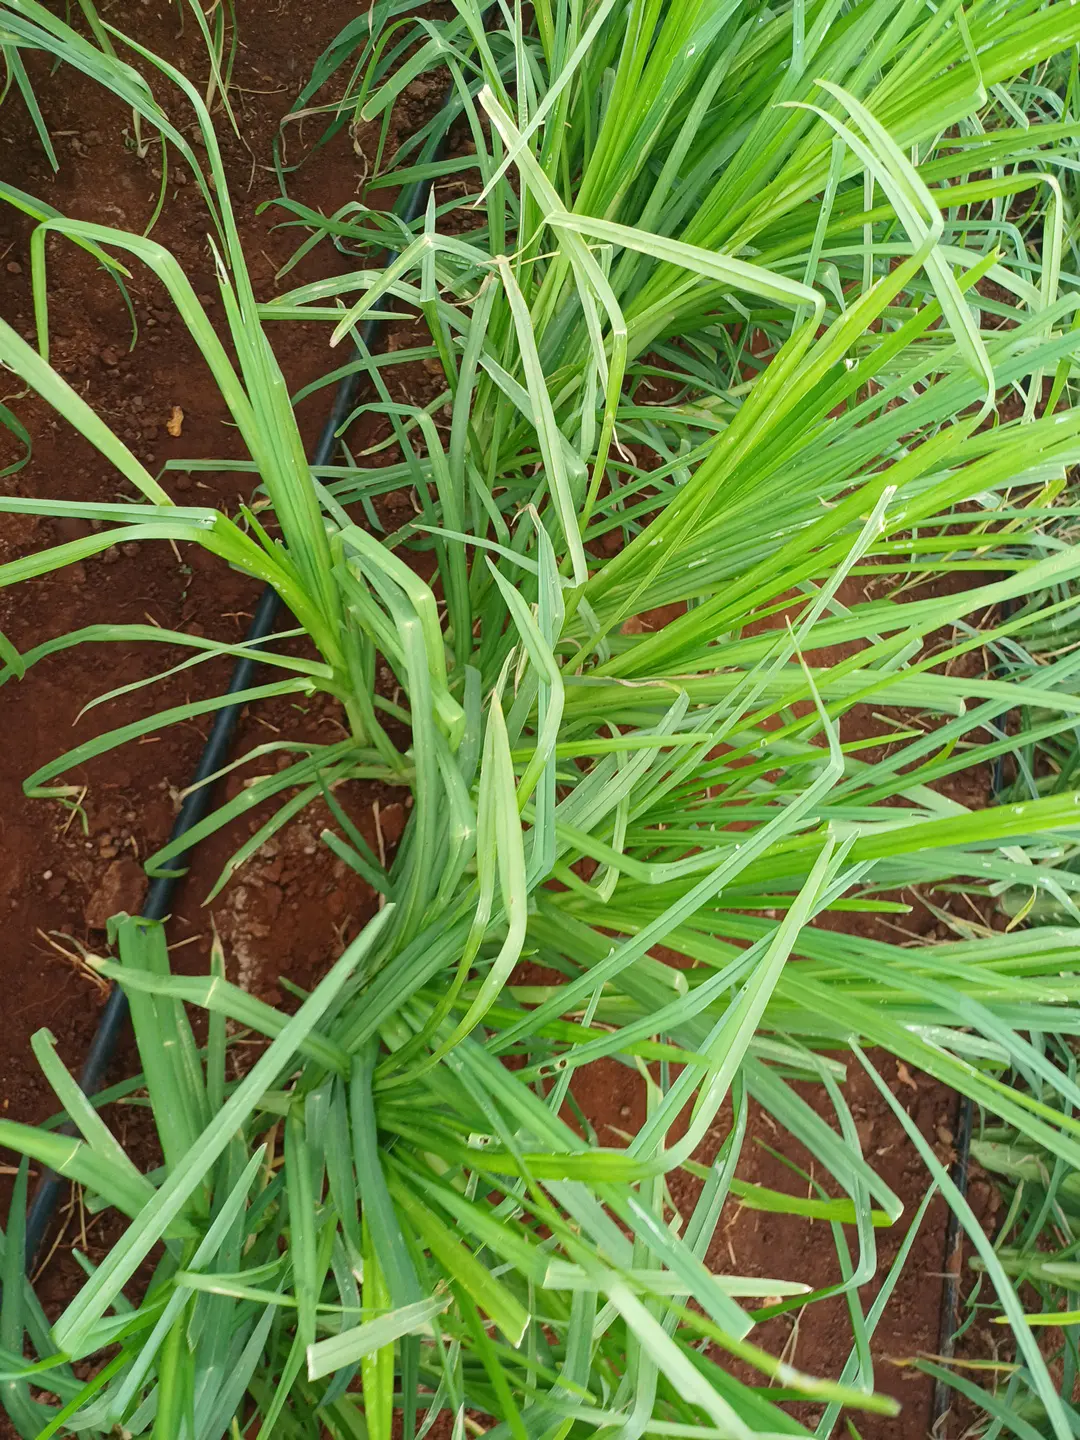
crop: finger millet
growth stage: vegetative
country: Kenya
